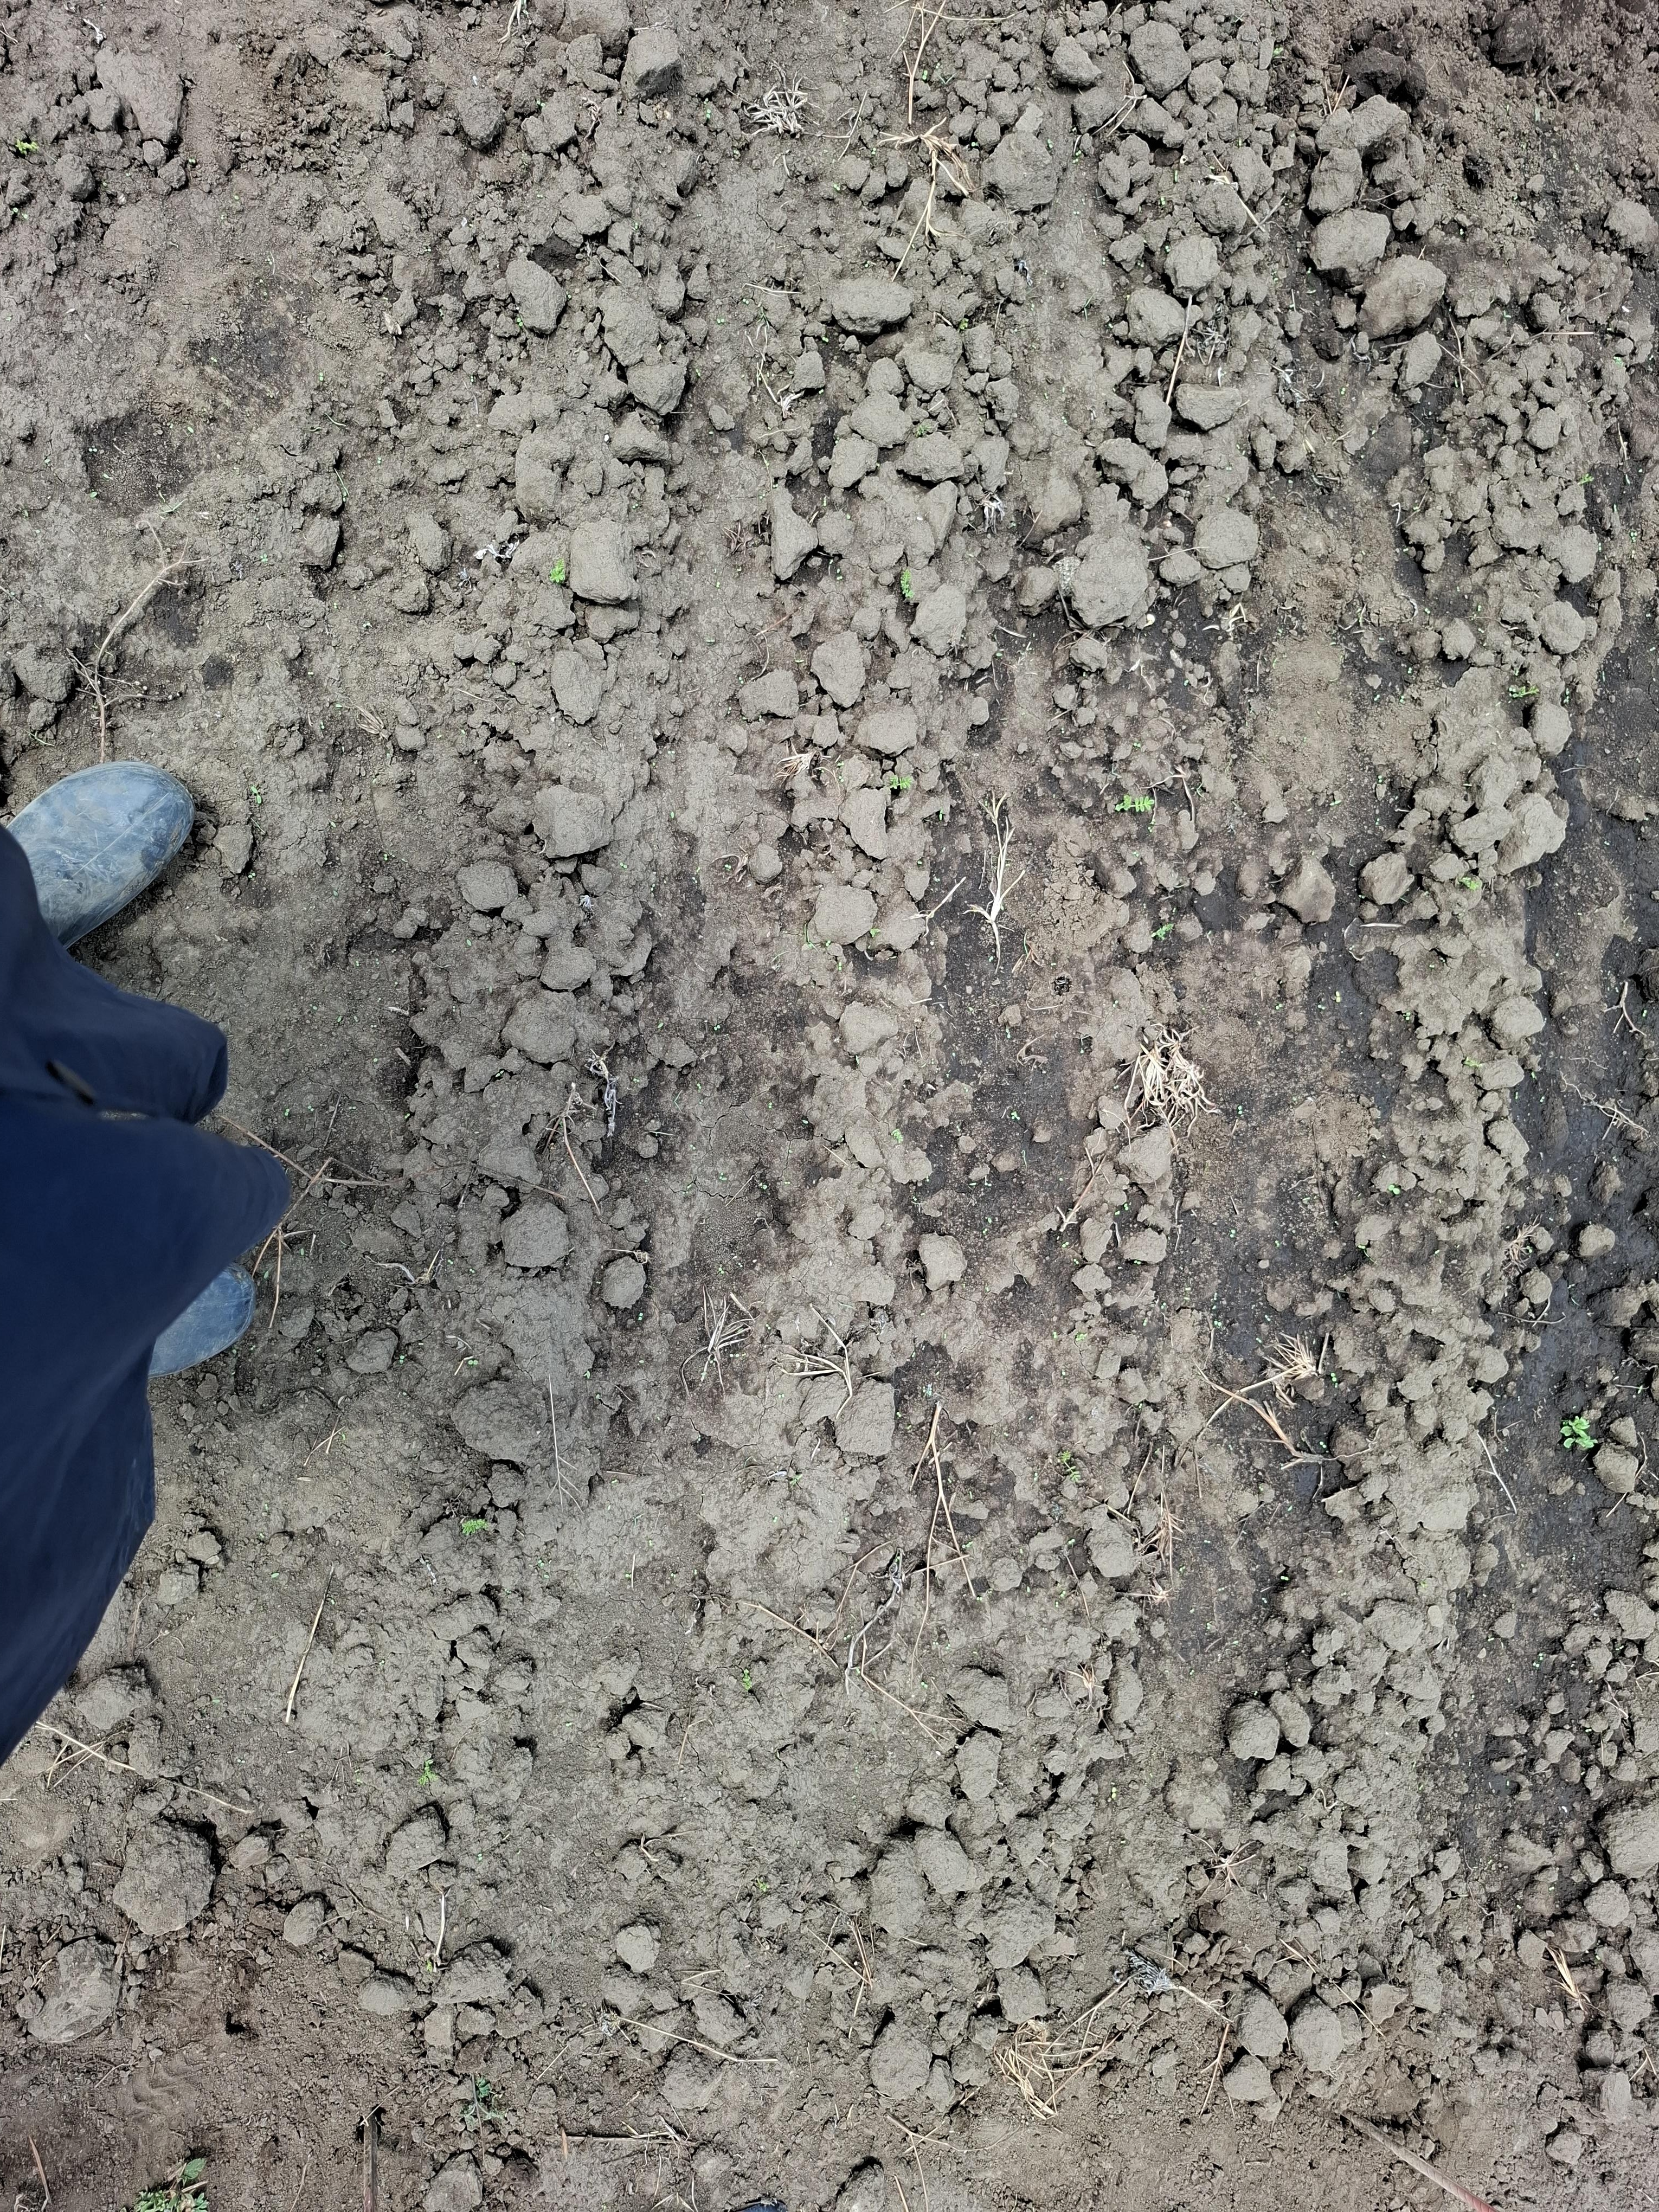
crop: chickpea
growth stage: emergence
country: Tanzania
